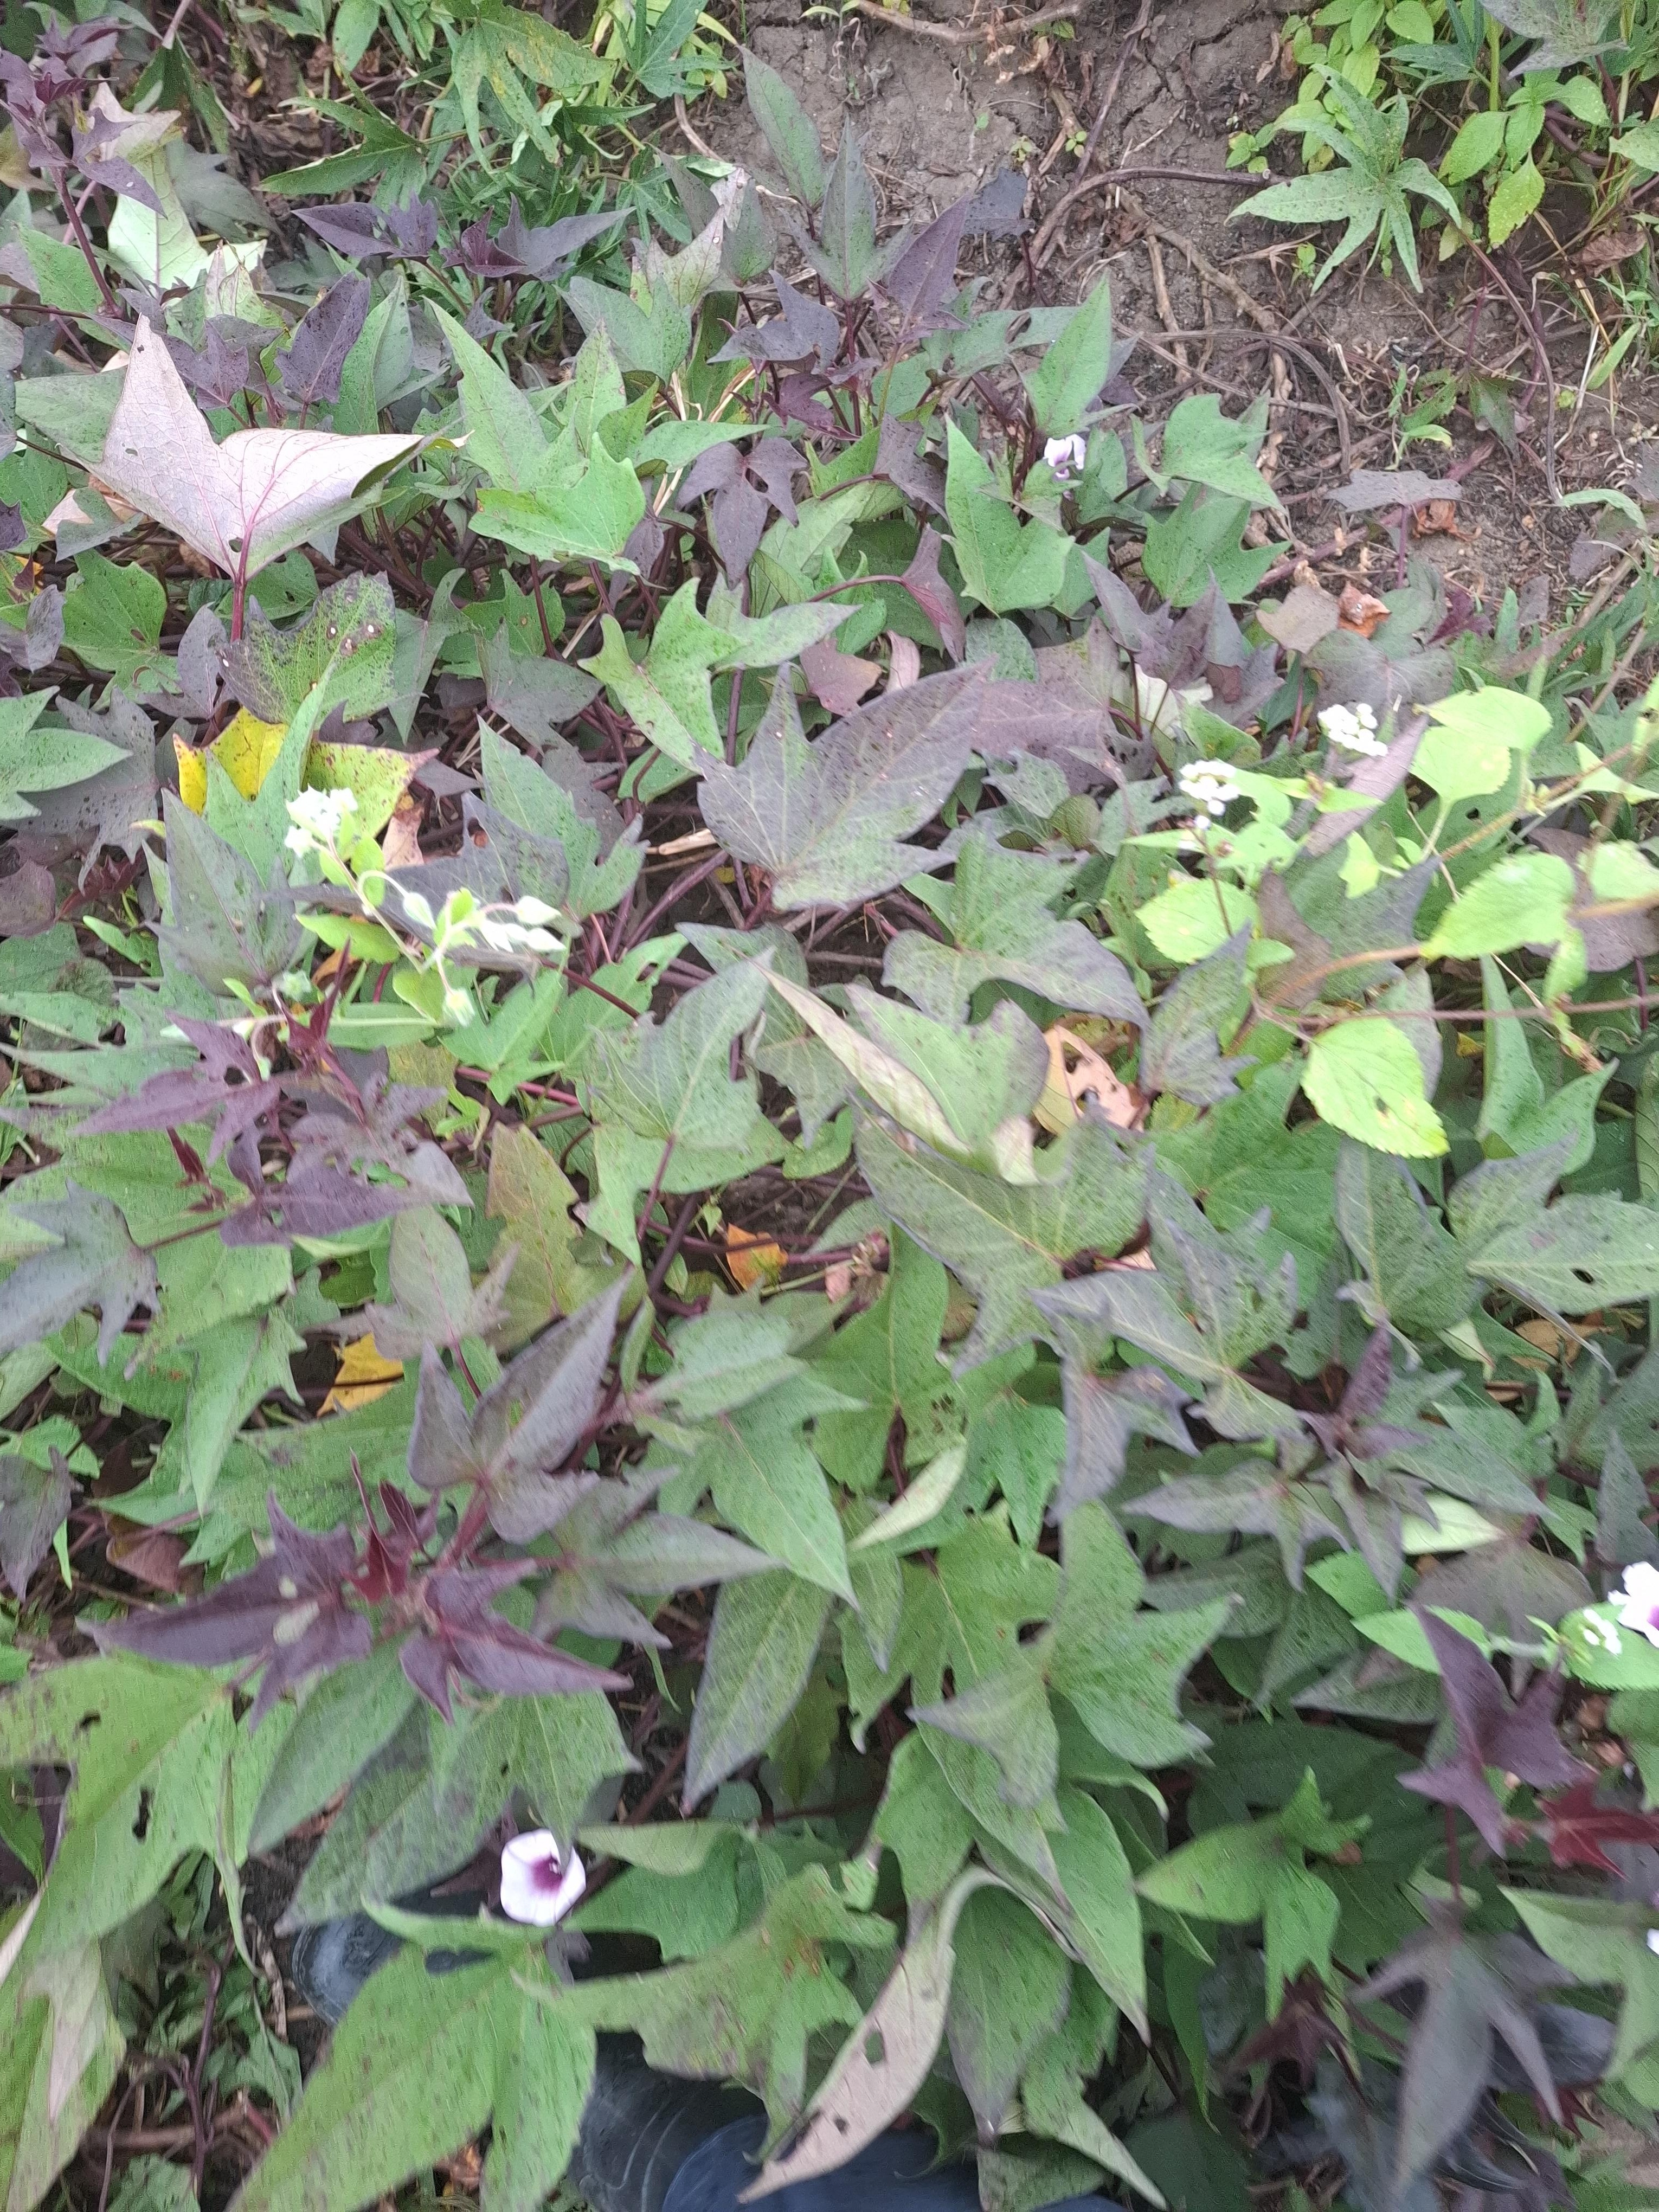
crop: sweet potato
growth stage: flowering
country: Tanzania
